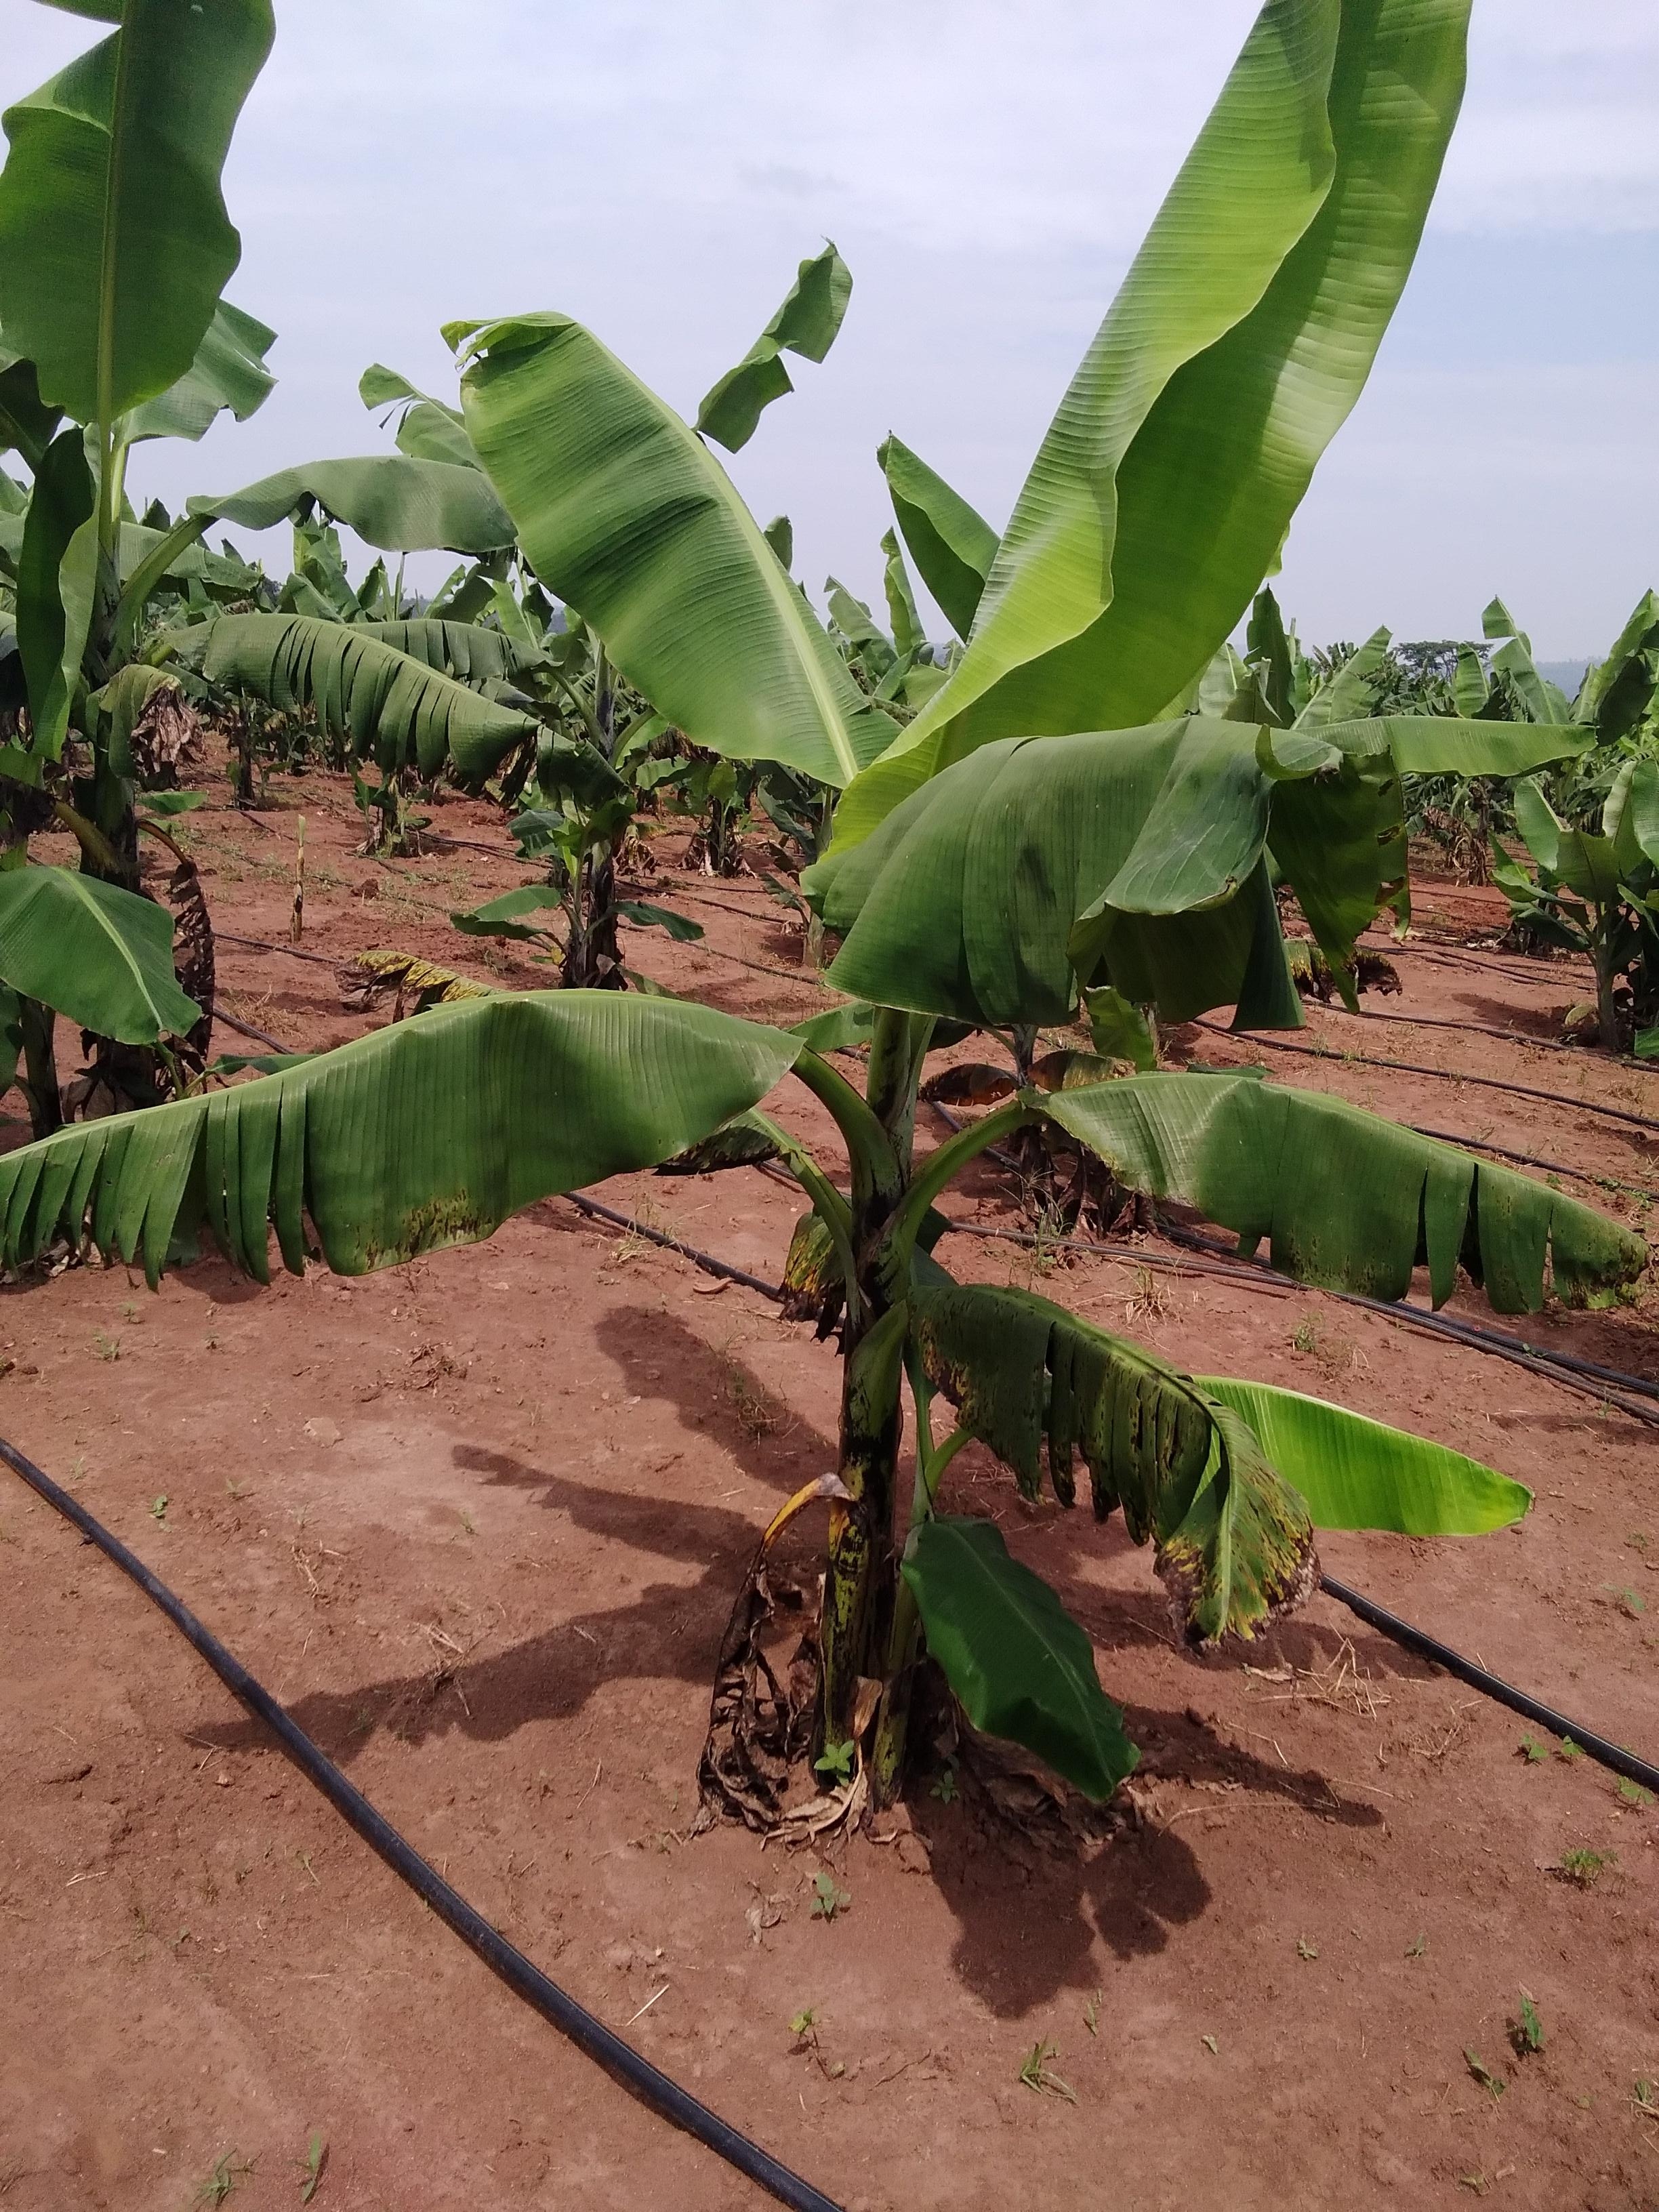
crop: banana
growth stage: vegetative
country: Uganda
